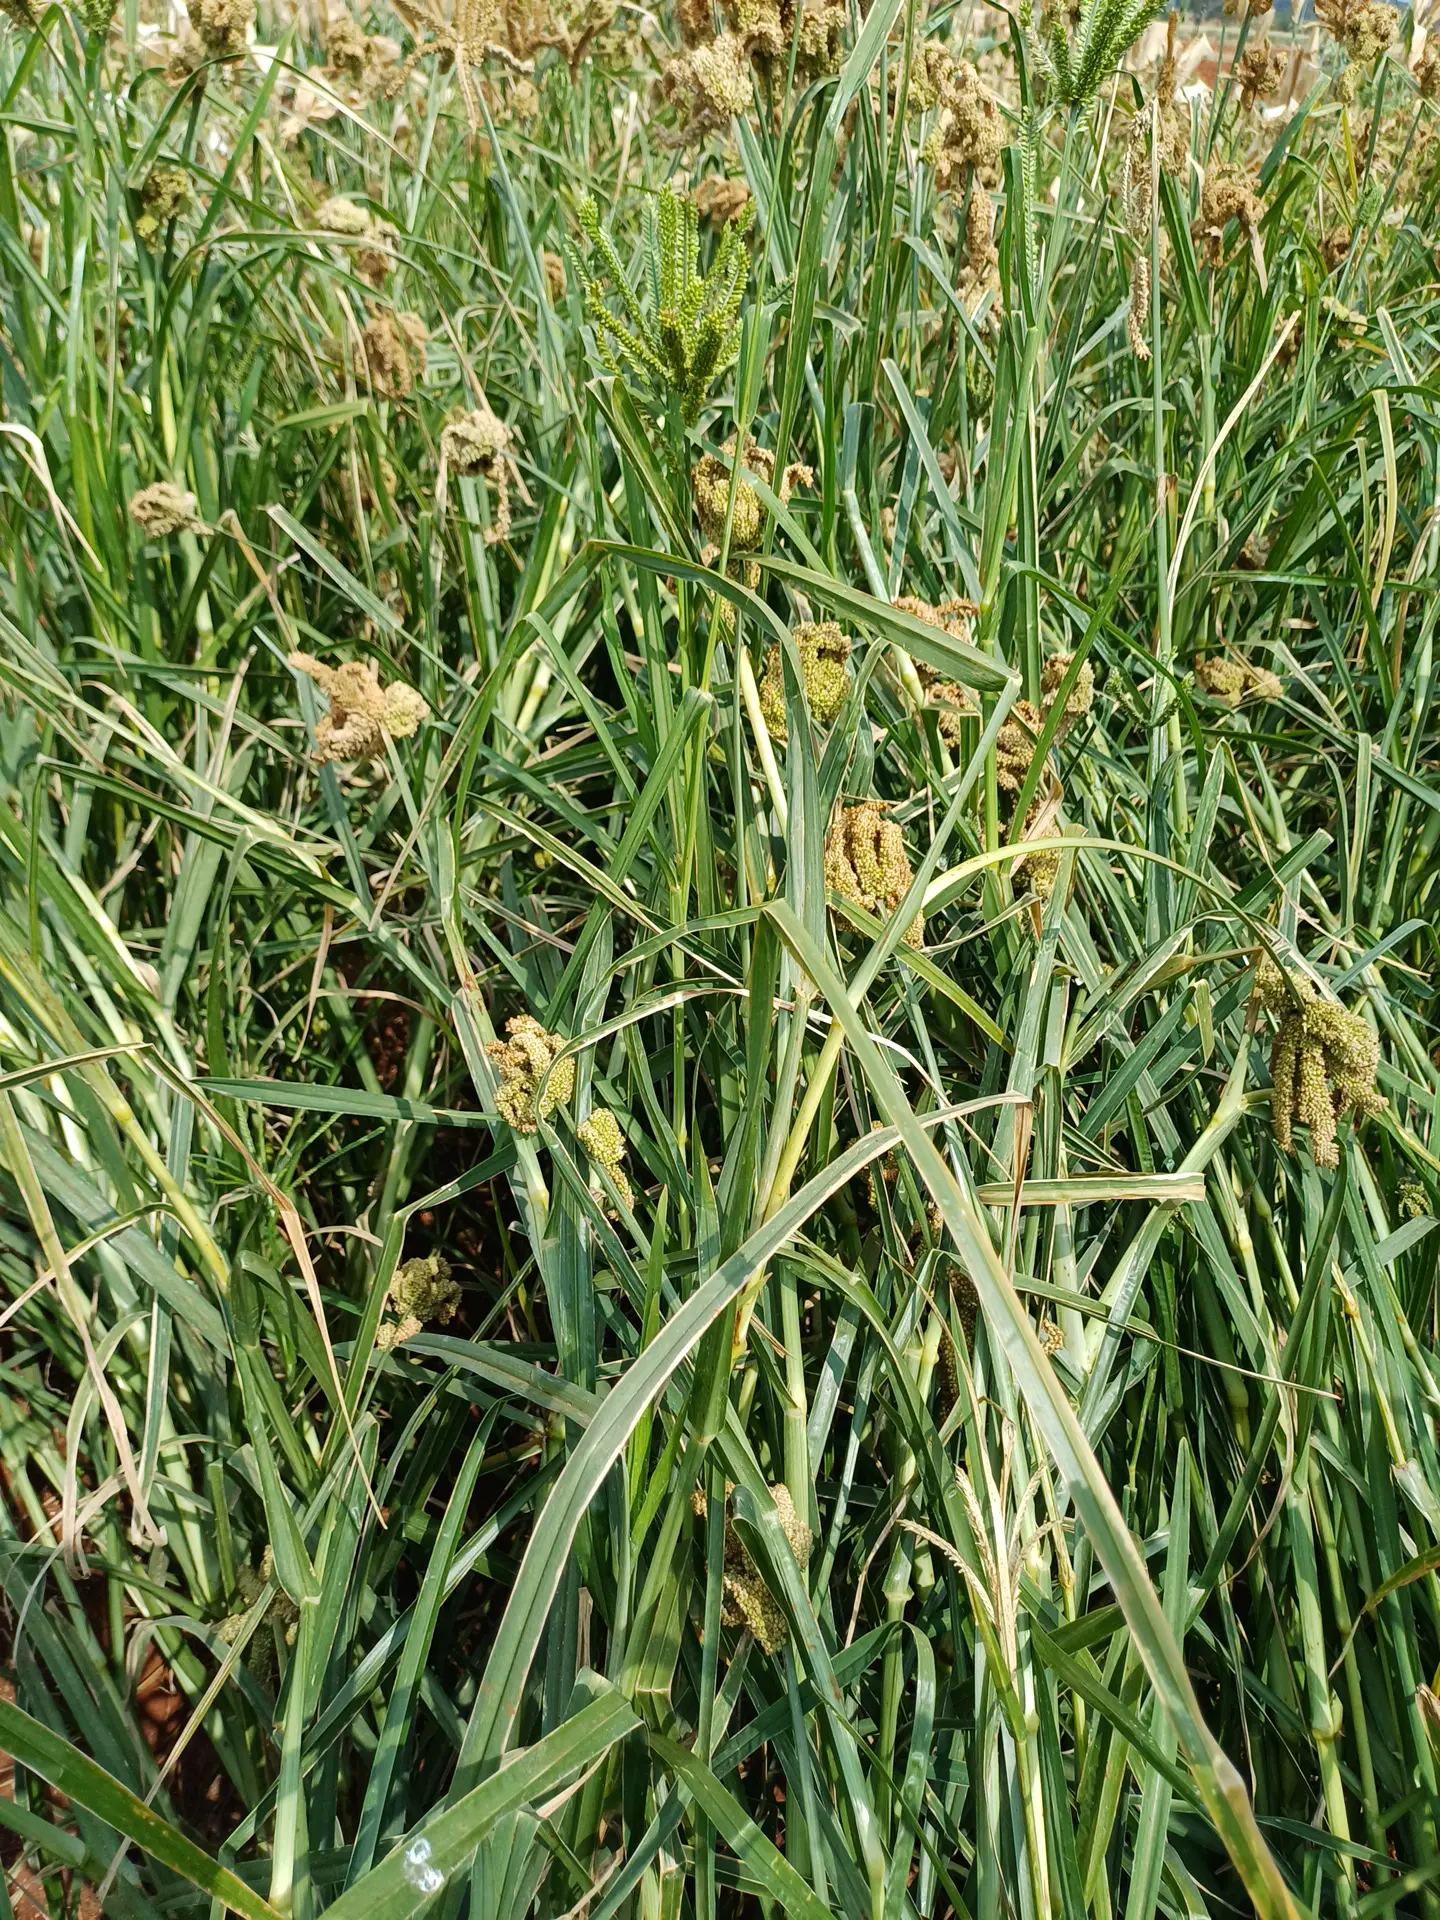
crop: finger millet
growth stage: filling grain
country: Kenya
